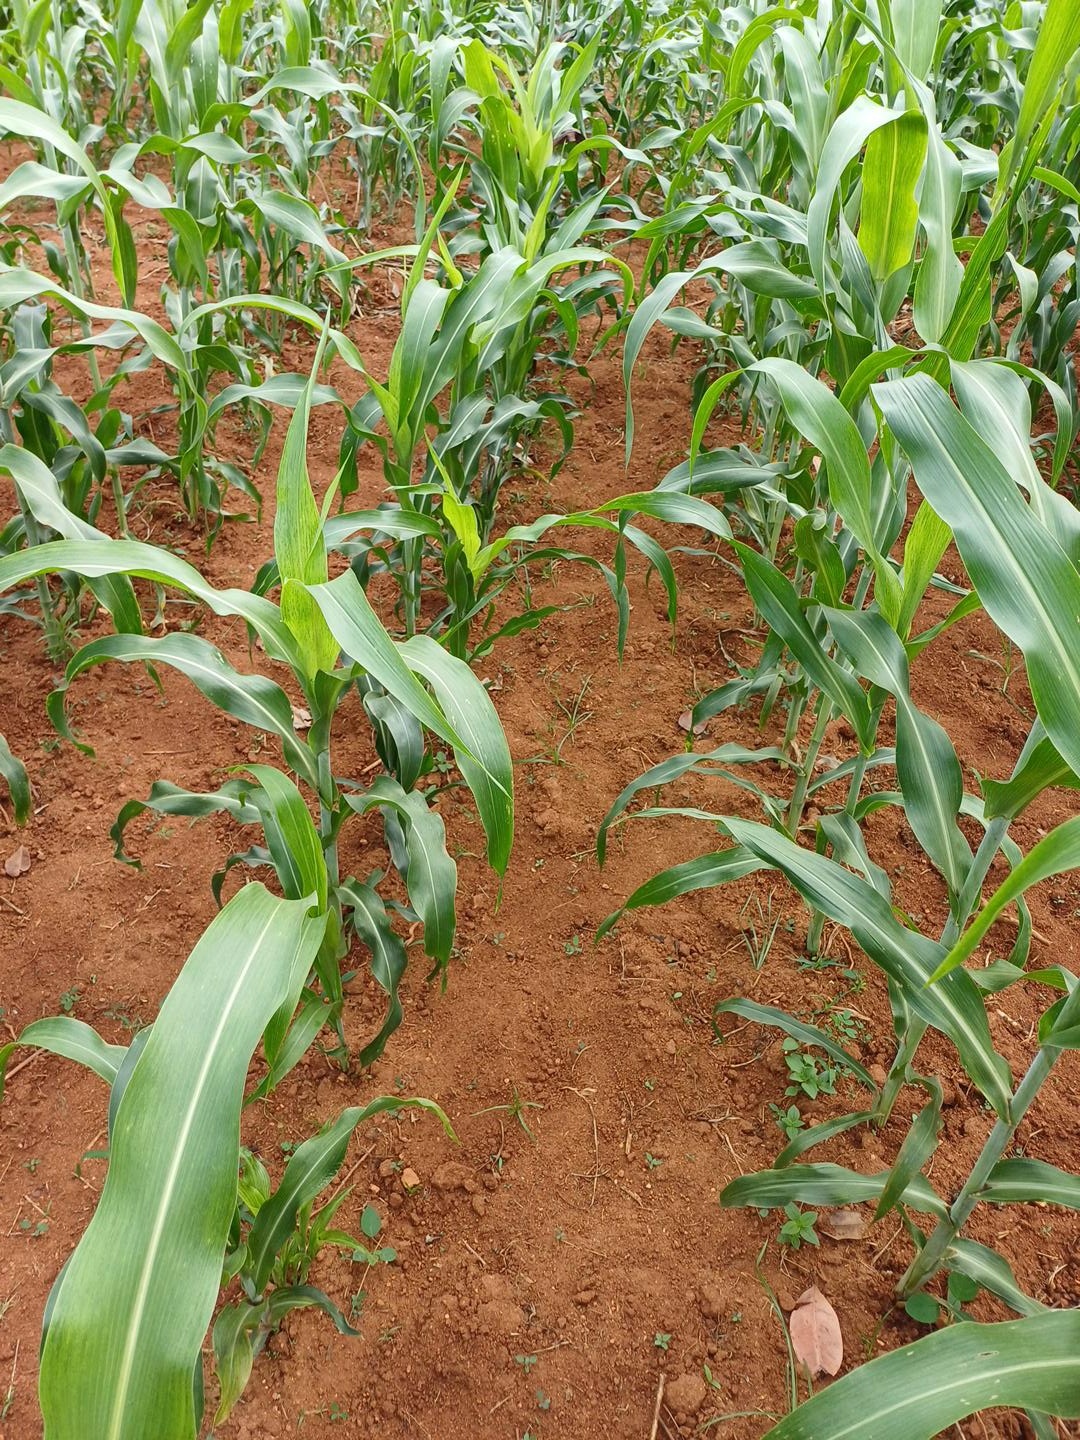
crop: sorghum
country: Kenya
